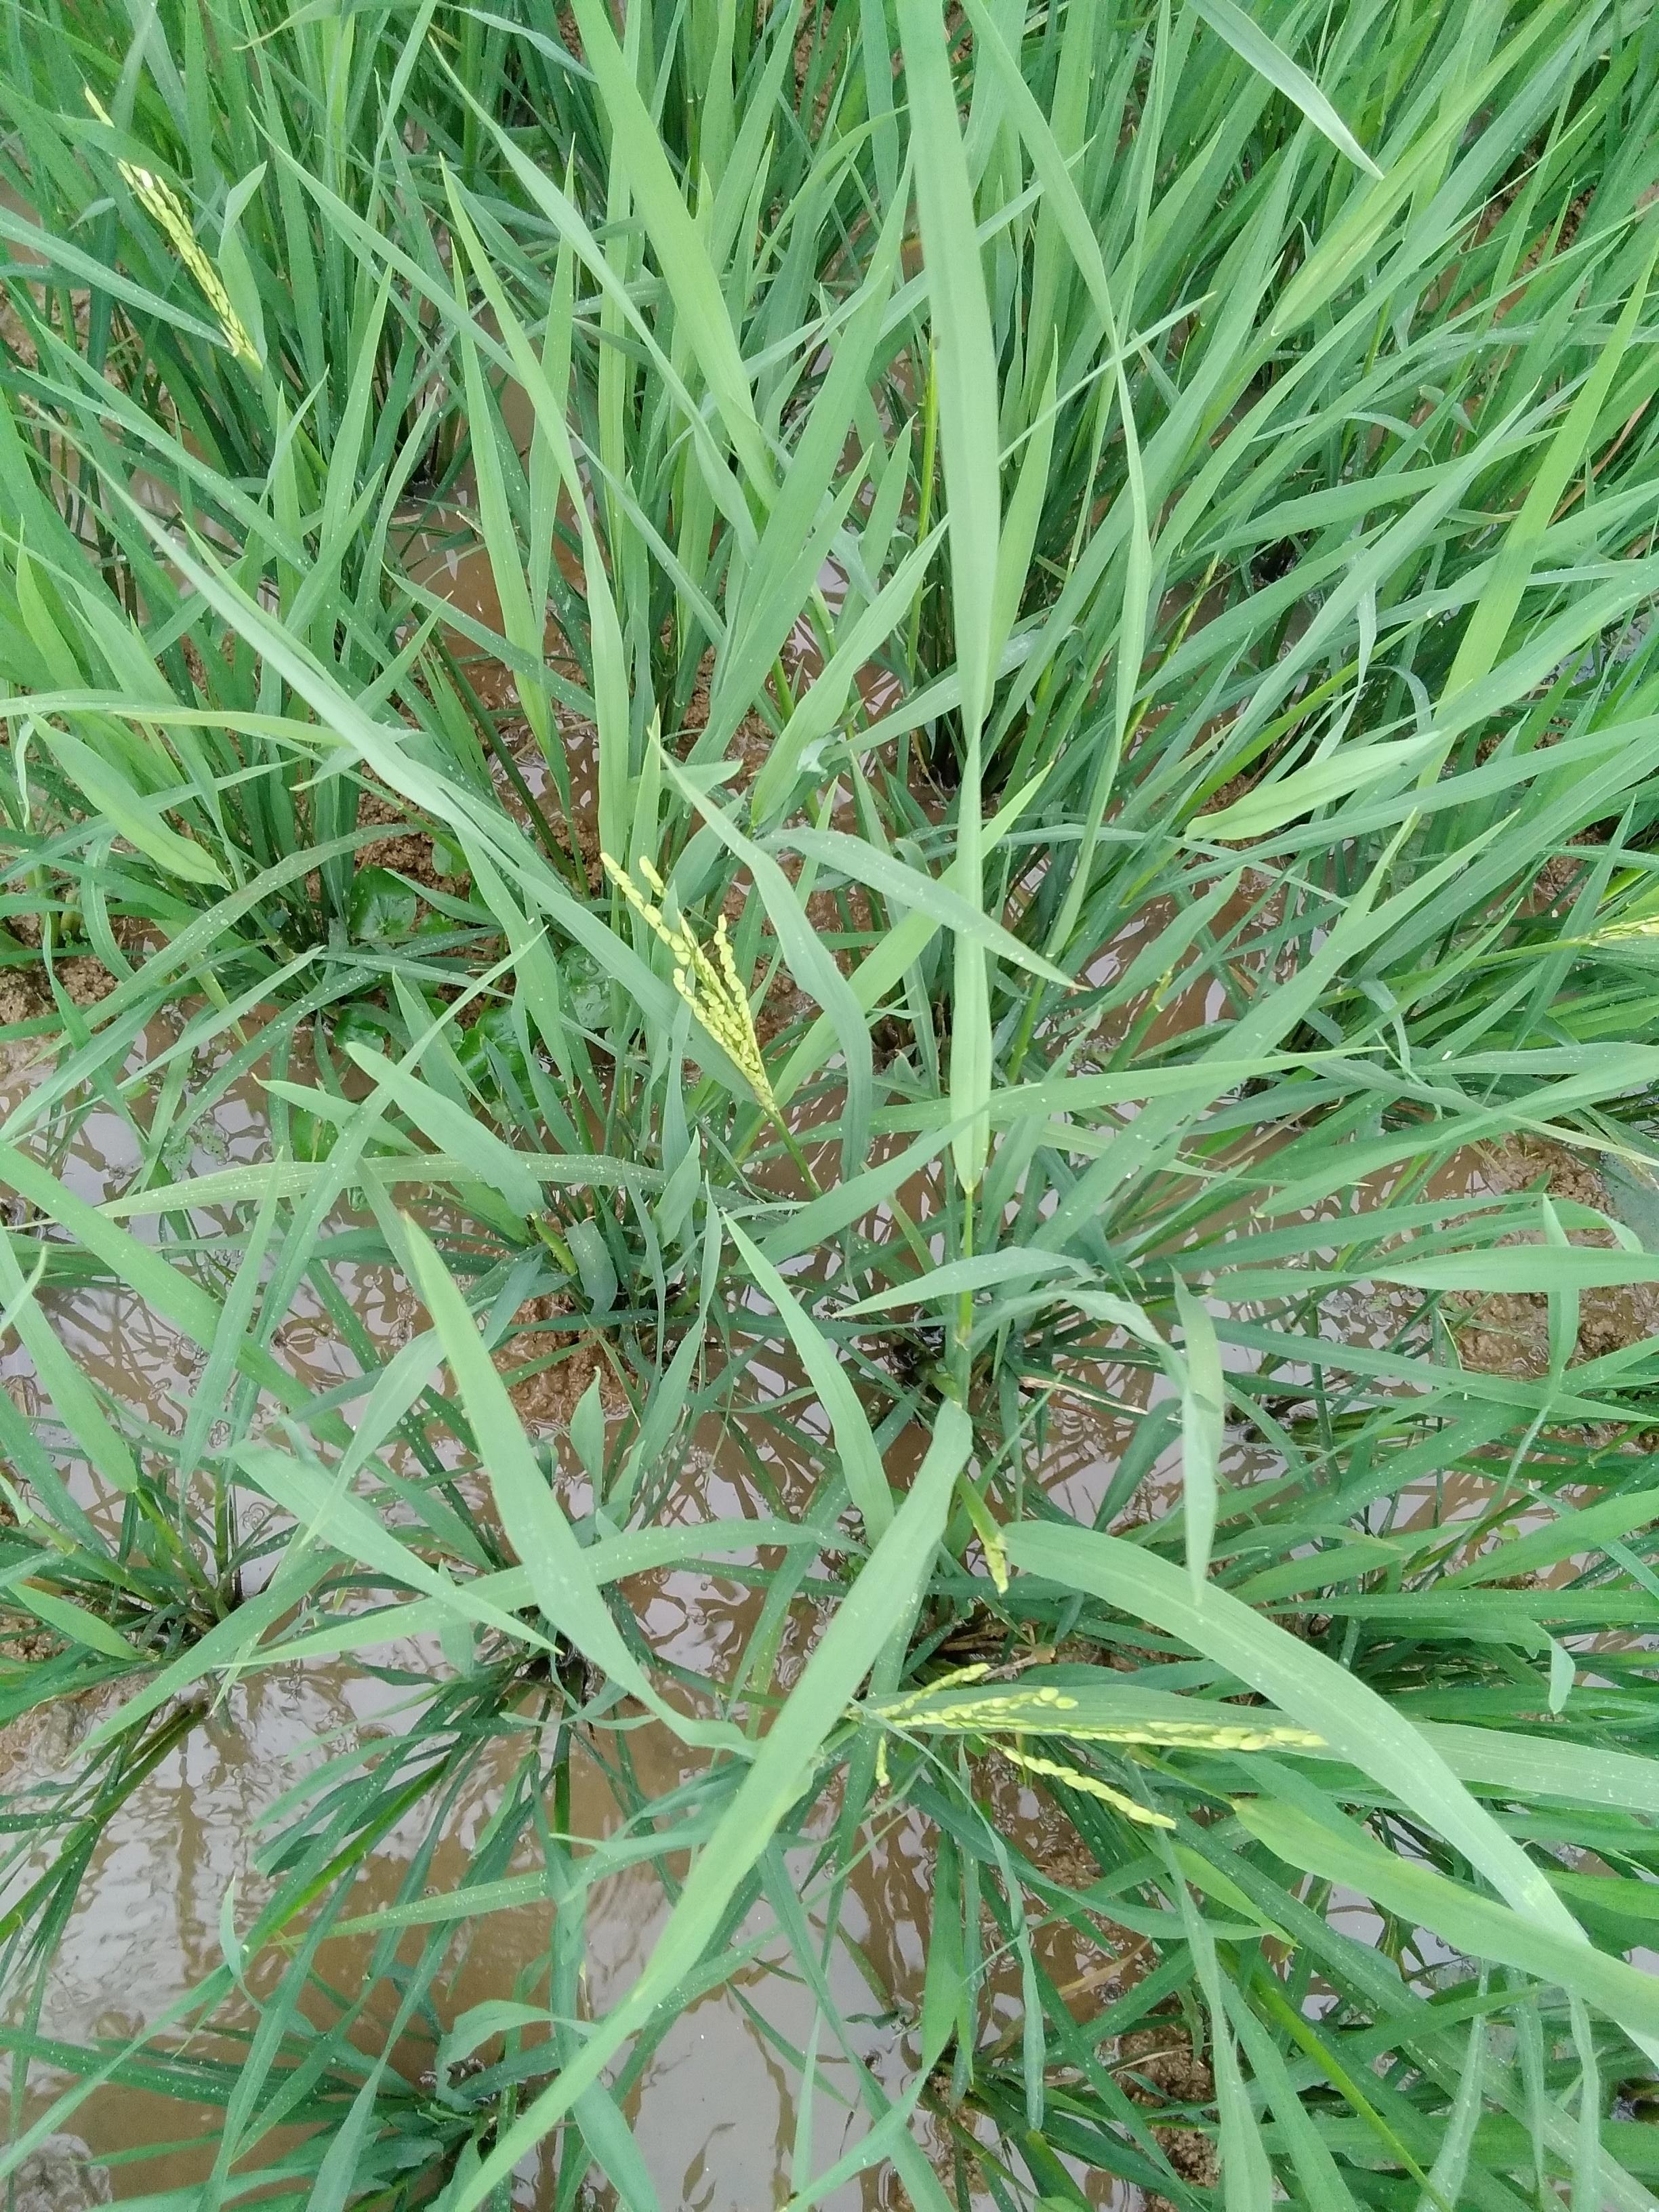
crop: rice
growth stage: flowering
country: Nigeria
